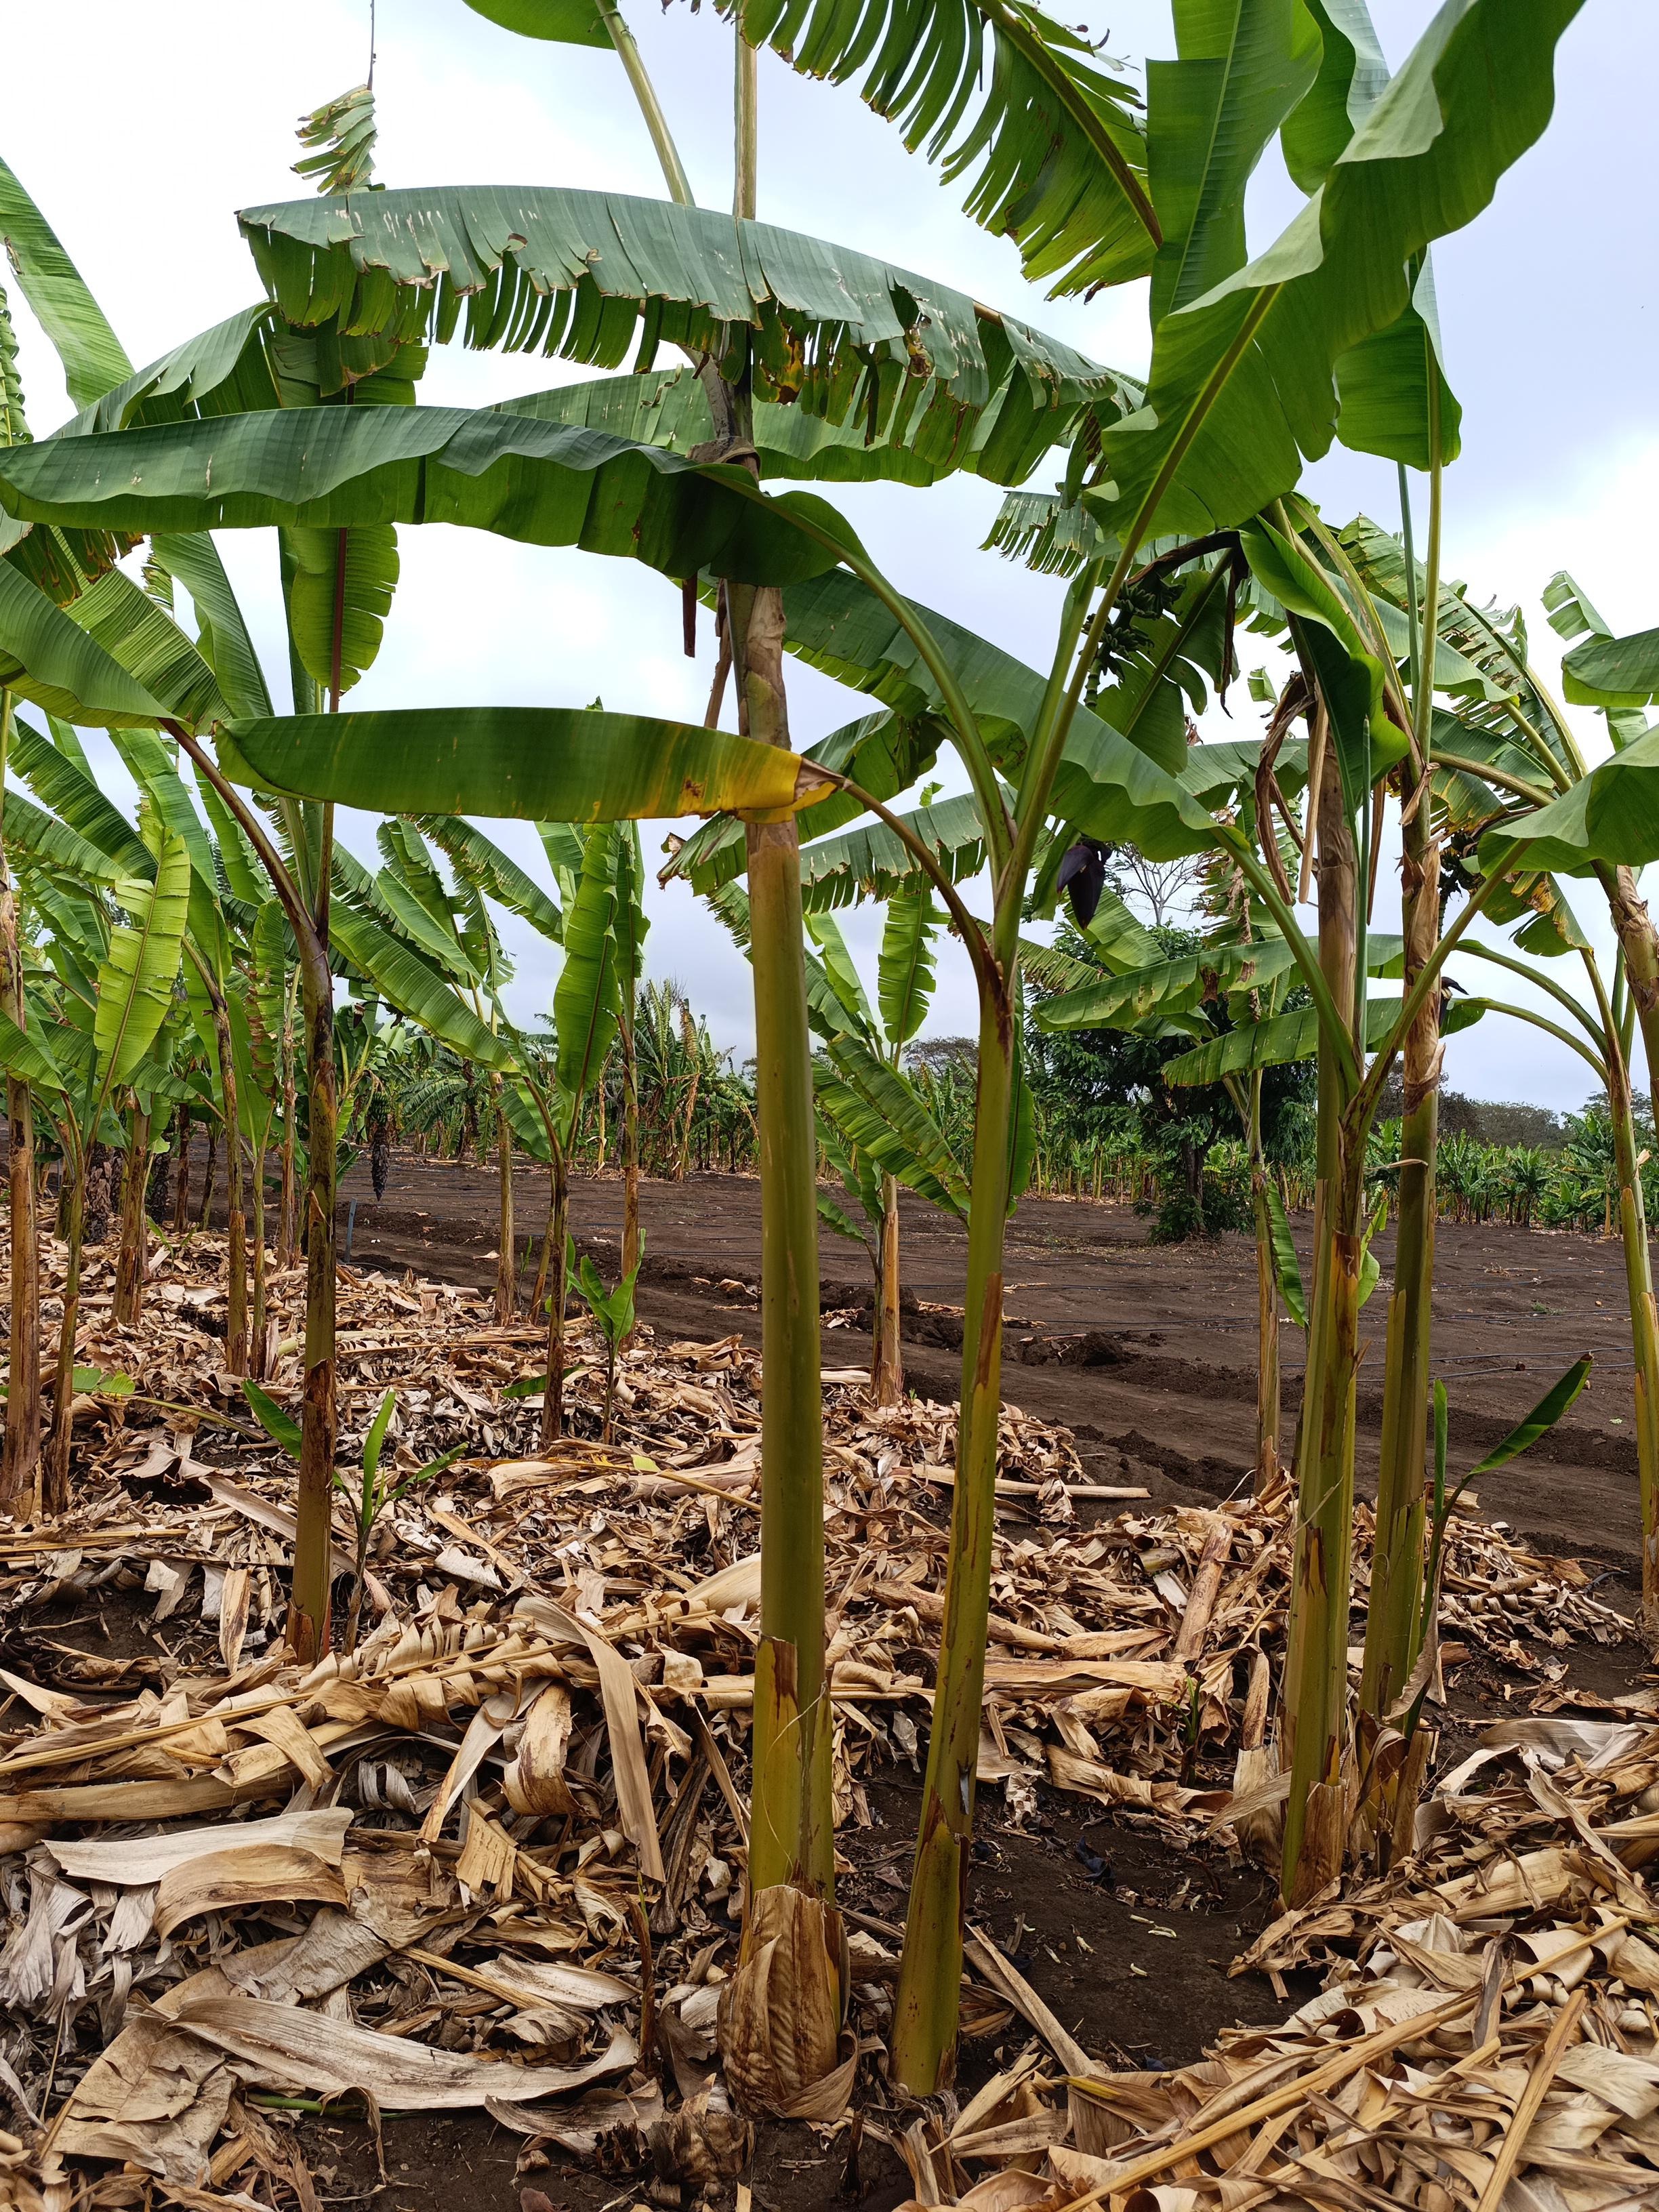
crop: banana
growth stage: vegetative
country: Tanzania
